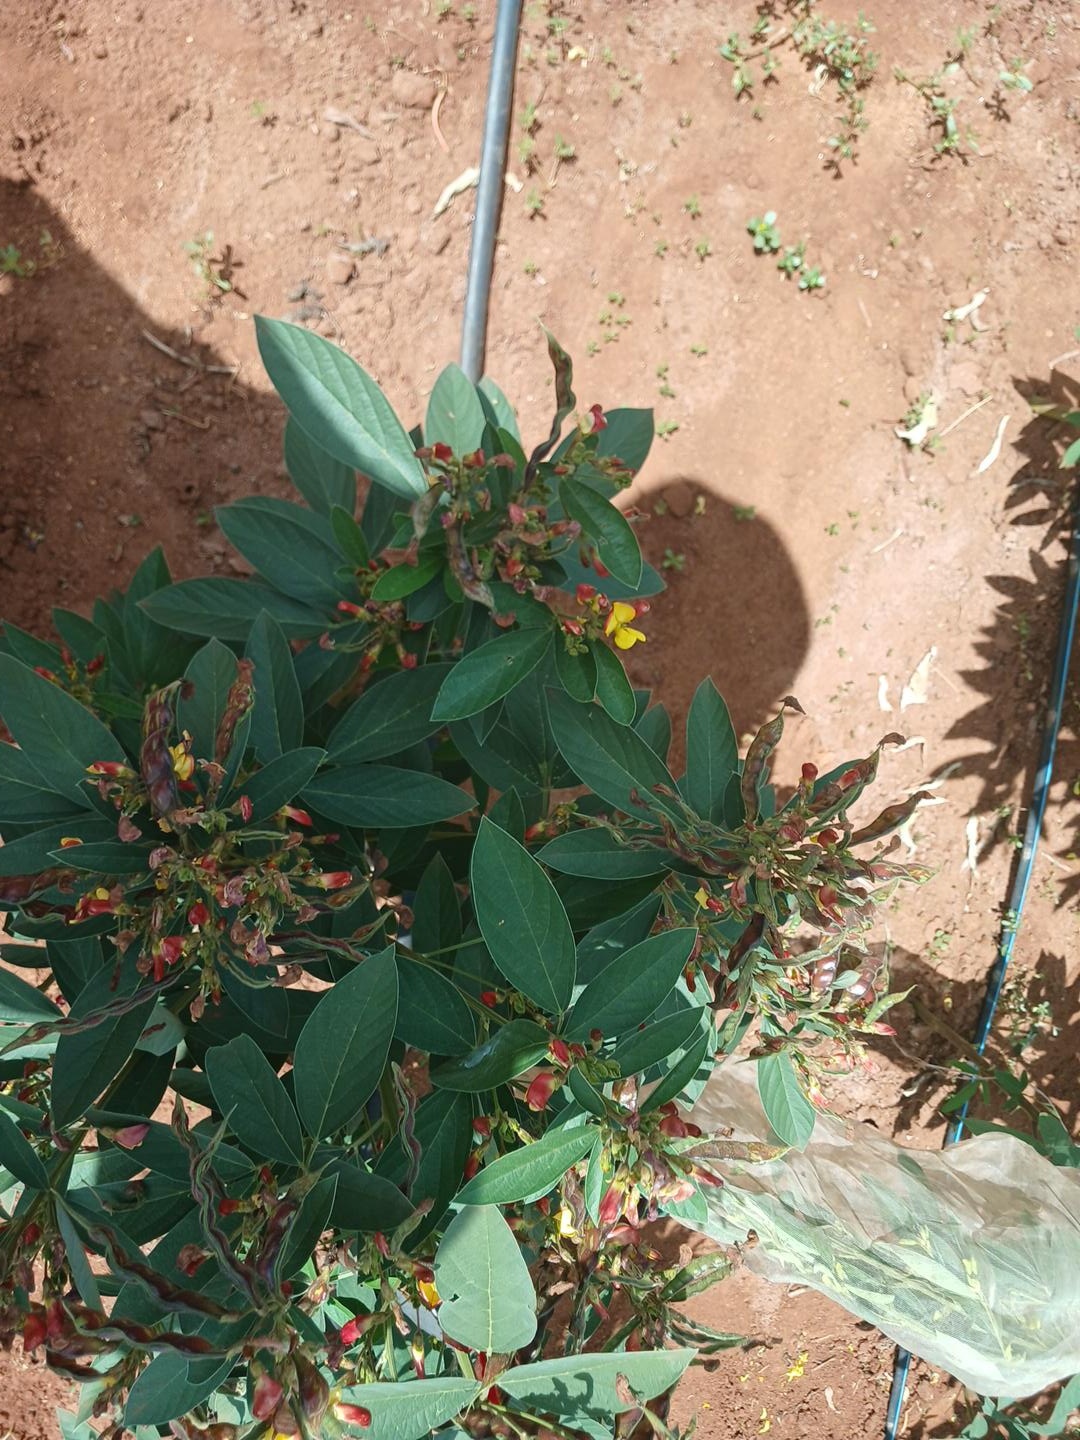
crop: pigeonpea
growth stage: development pod
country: Kenya
